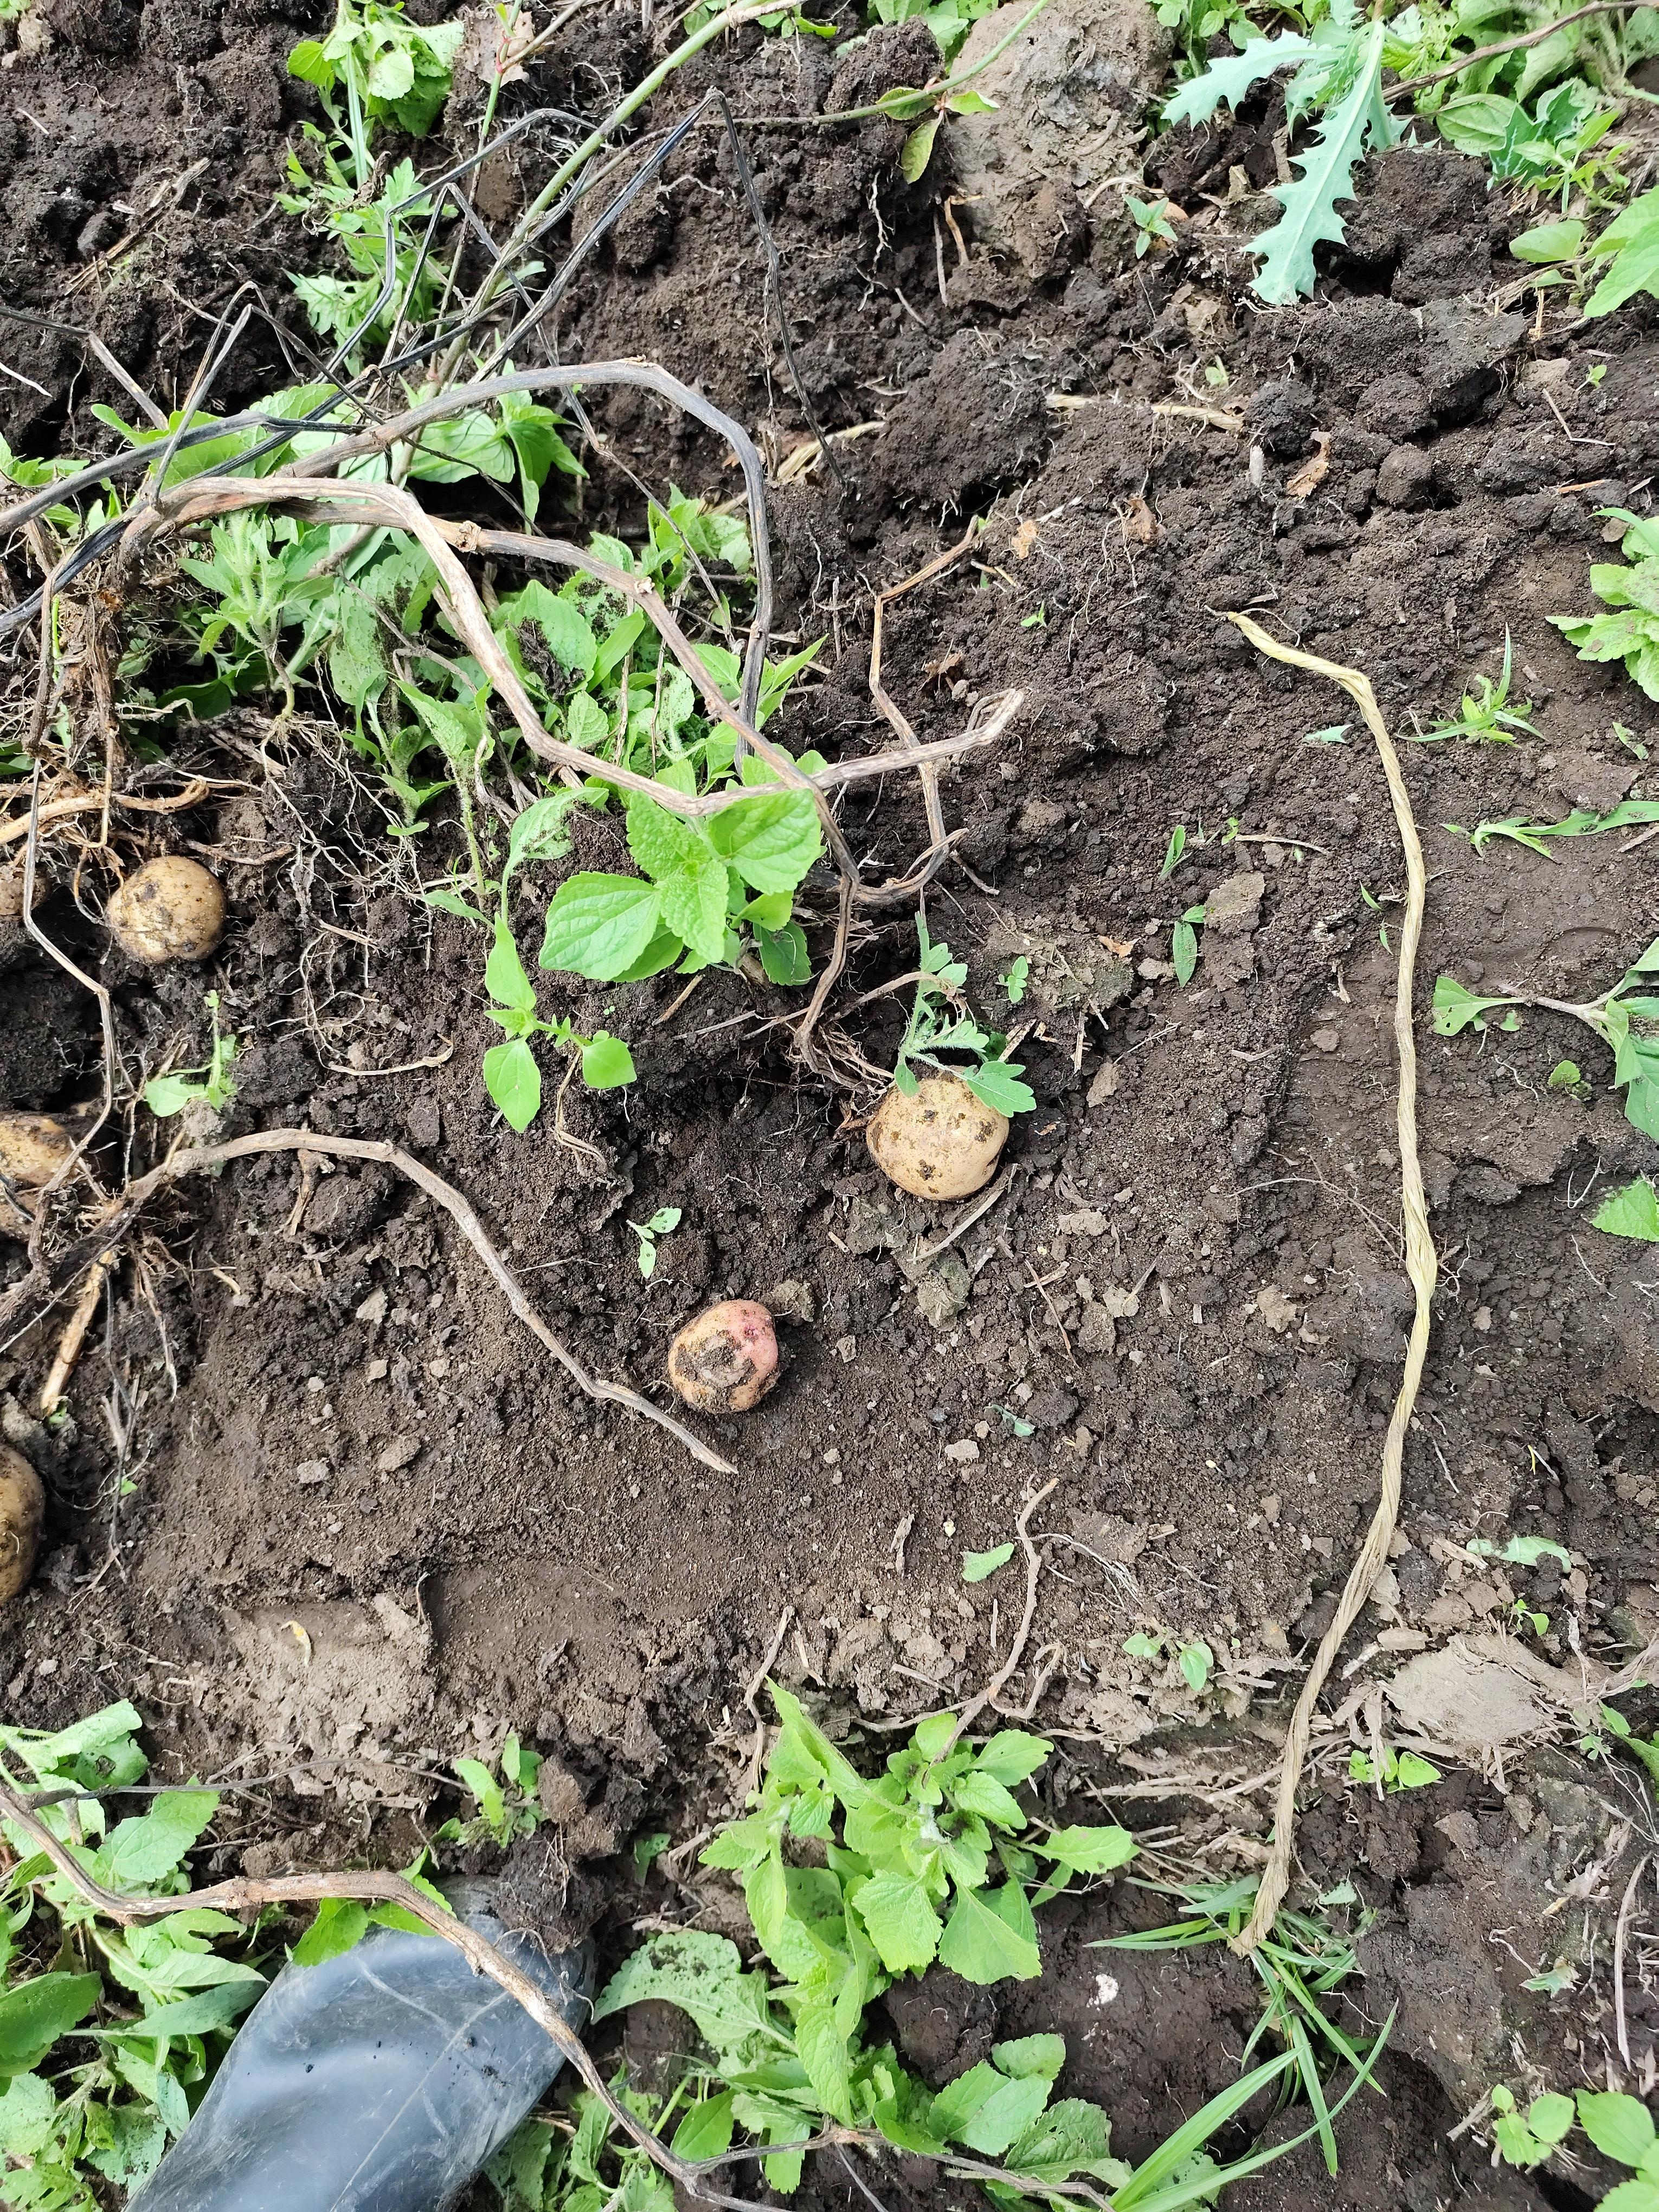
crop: potato
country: Tanzania
